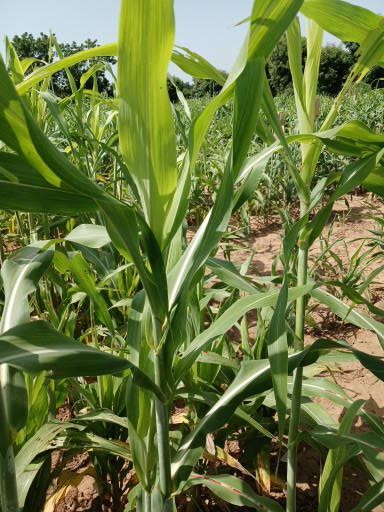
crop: sorghum
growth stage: vegetative
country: Senegal
